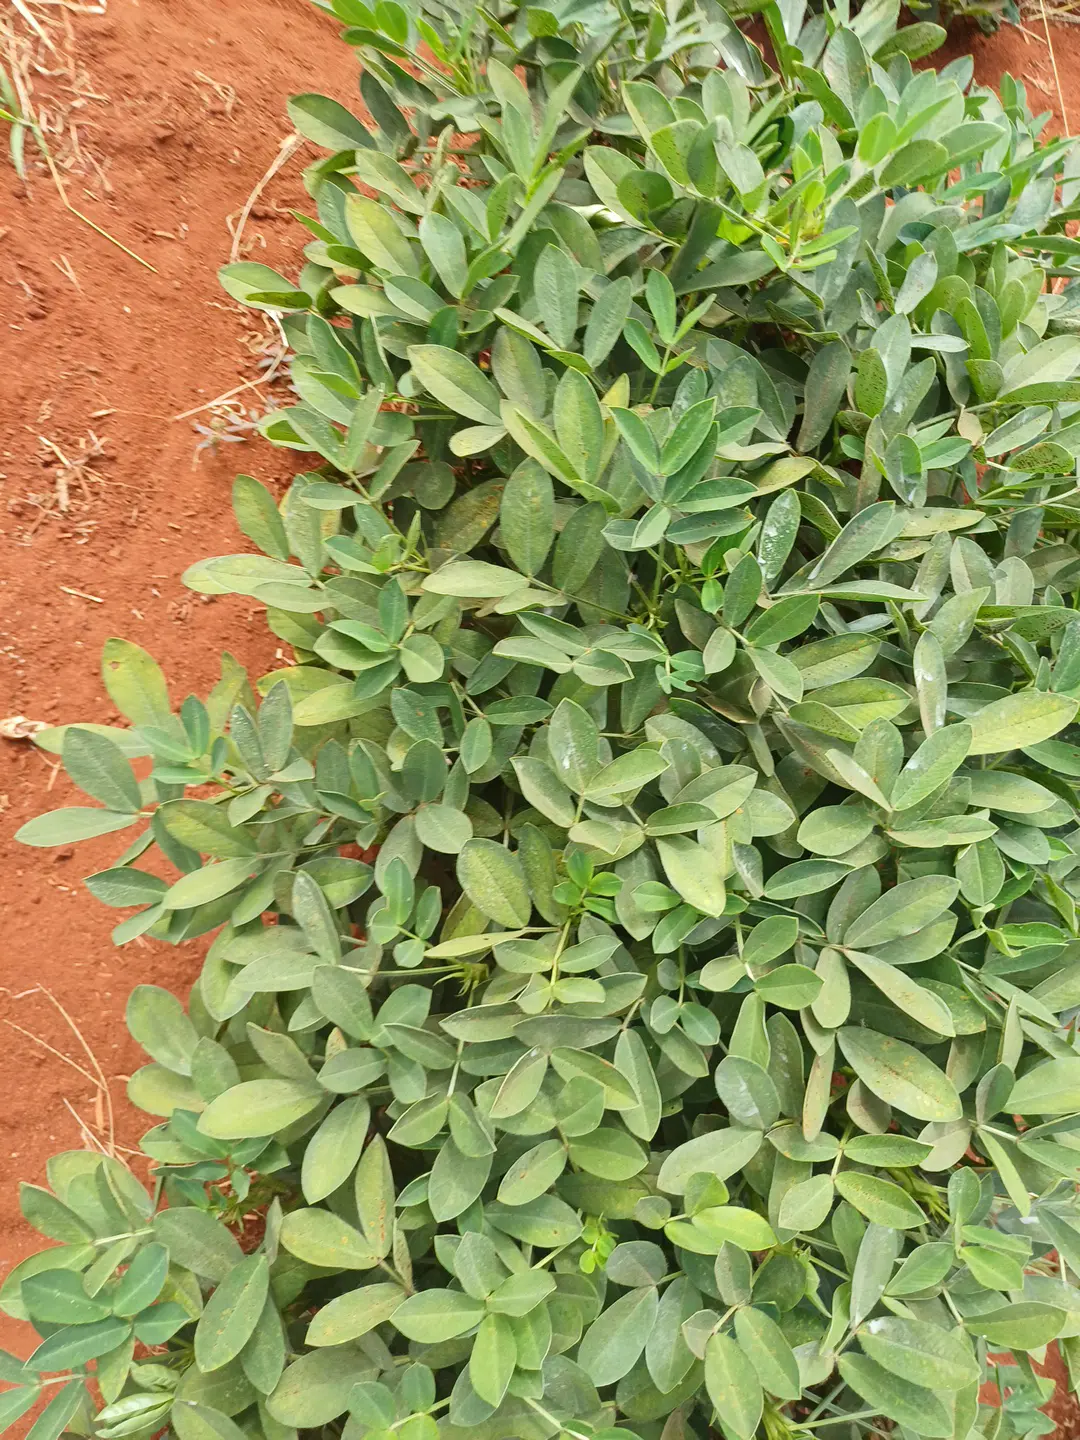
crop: groundnut
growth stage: pegging
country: Kenya
